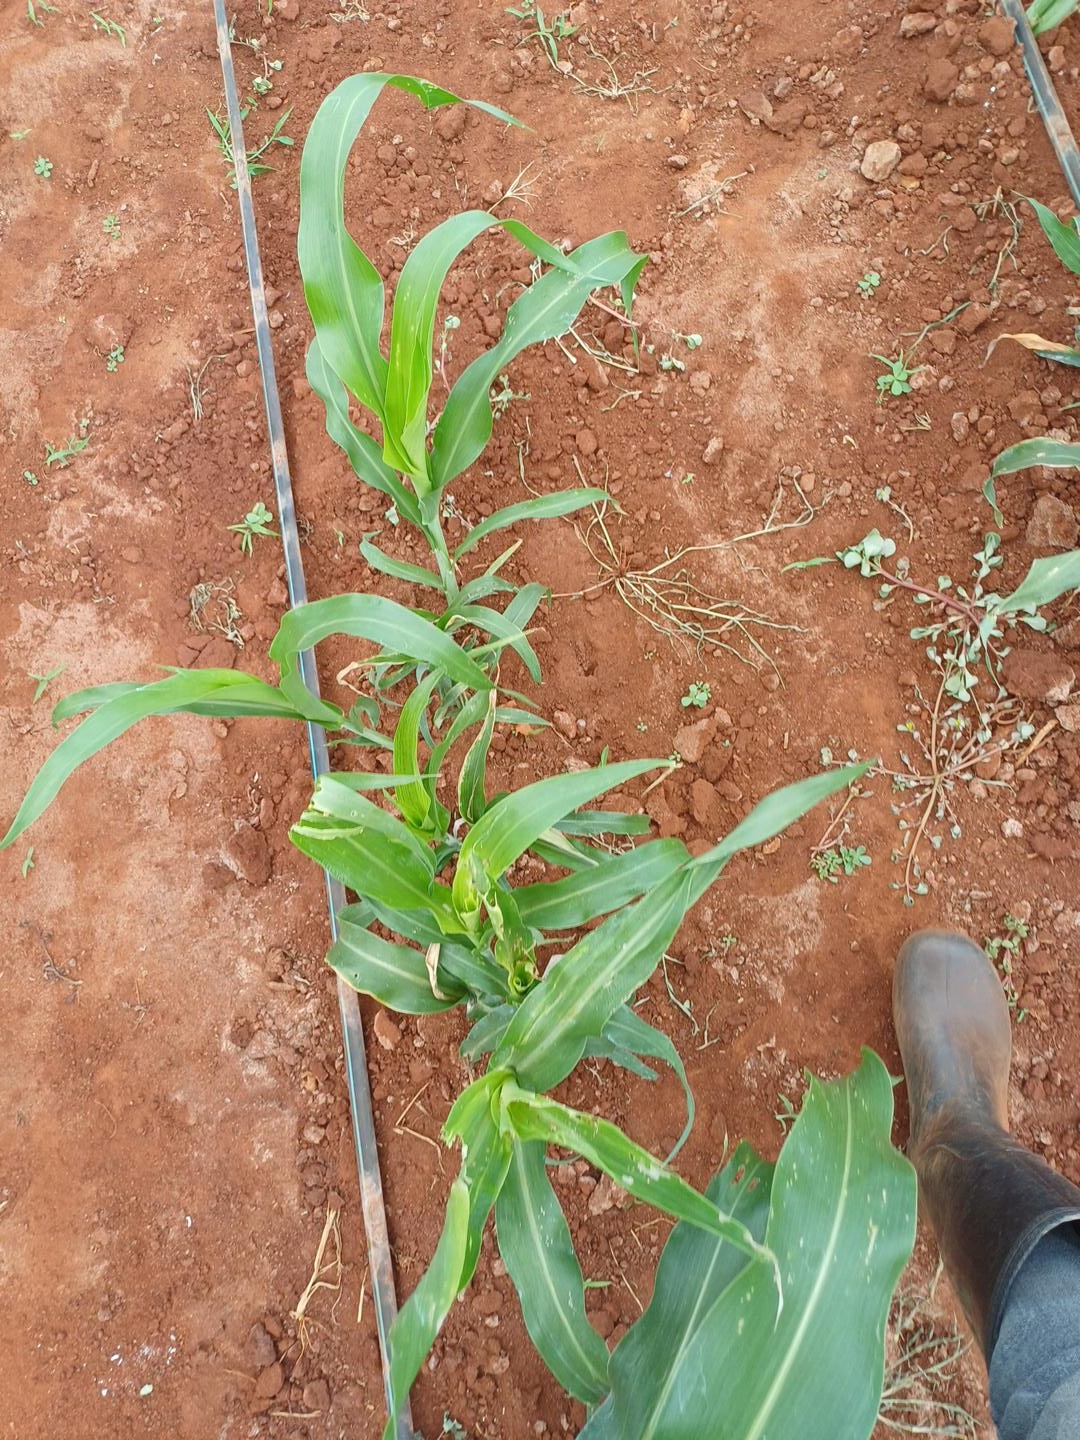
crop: sorghum
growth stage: vegetative
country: Kenya
